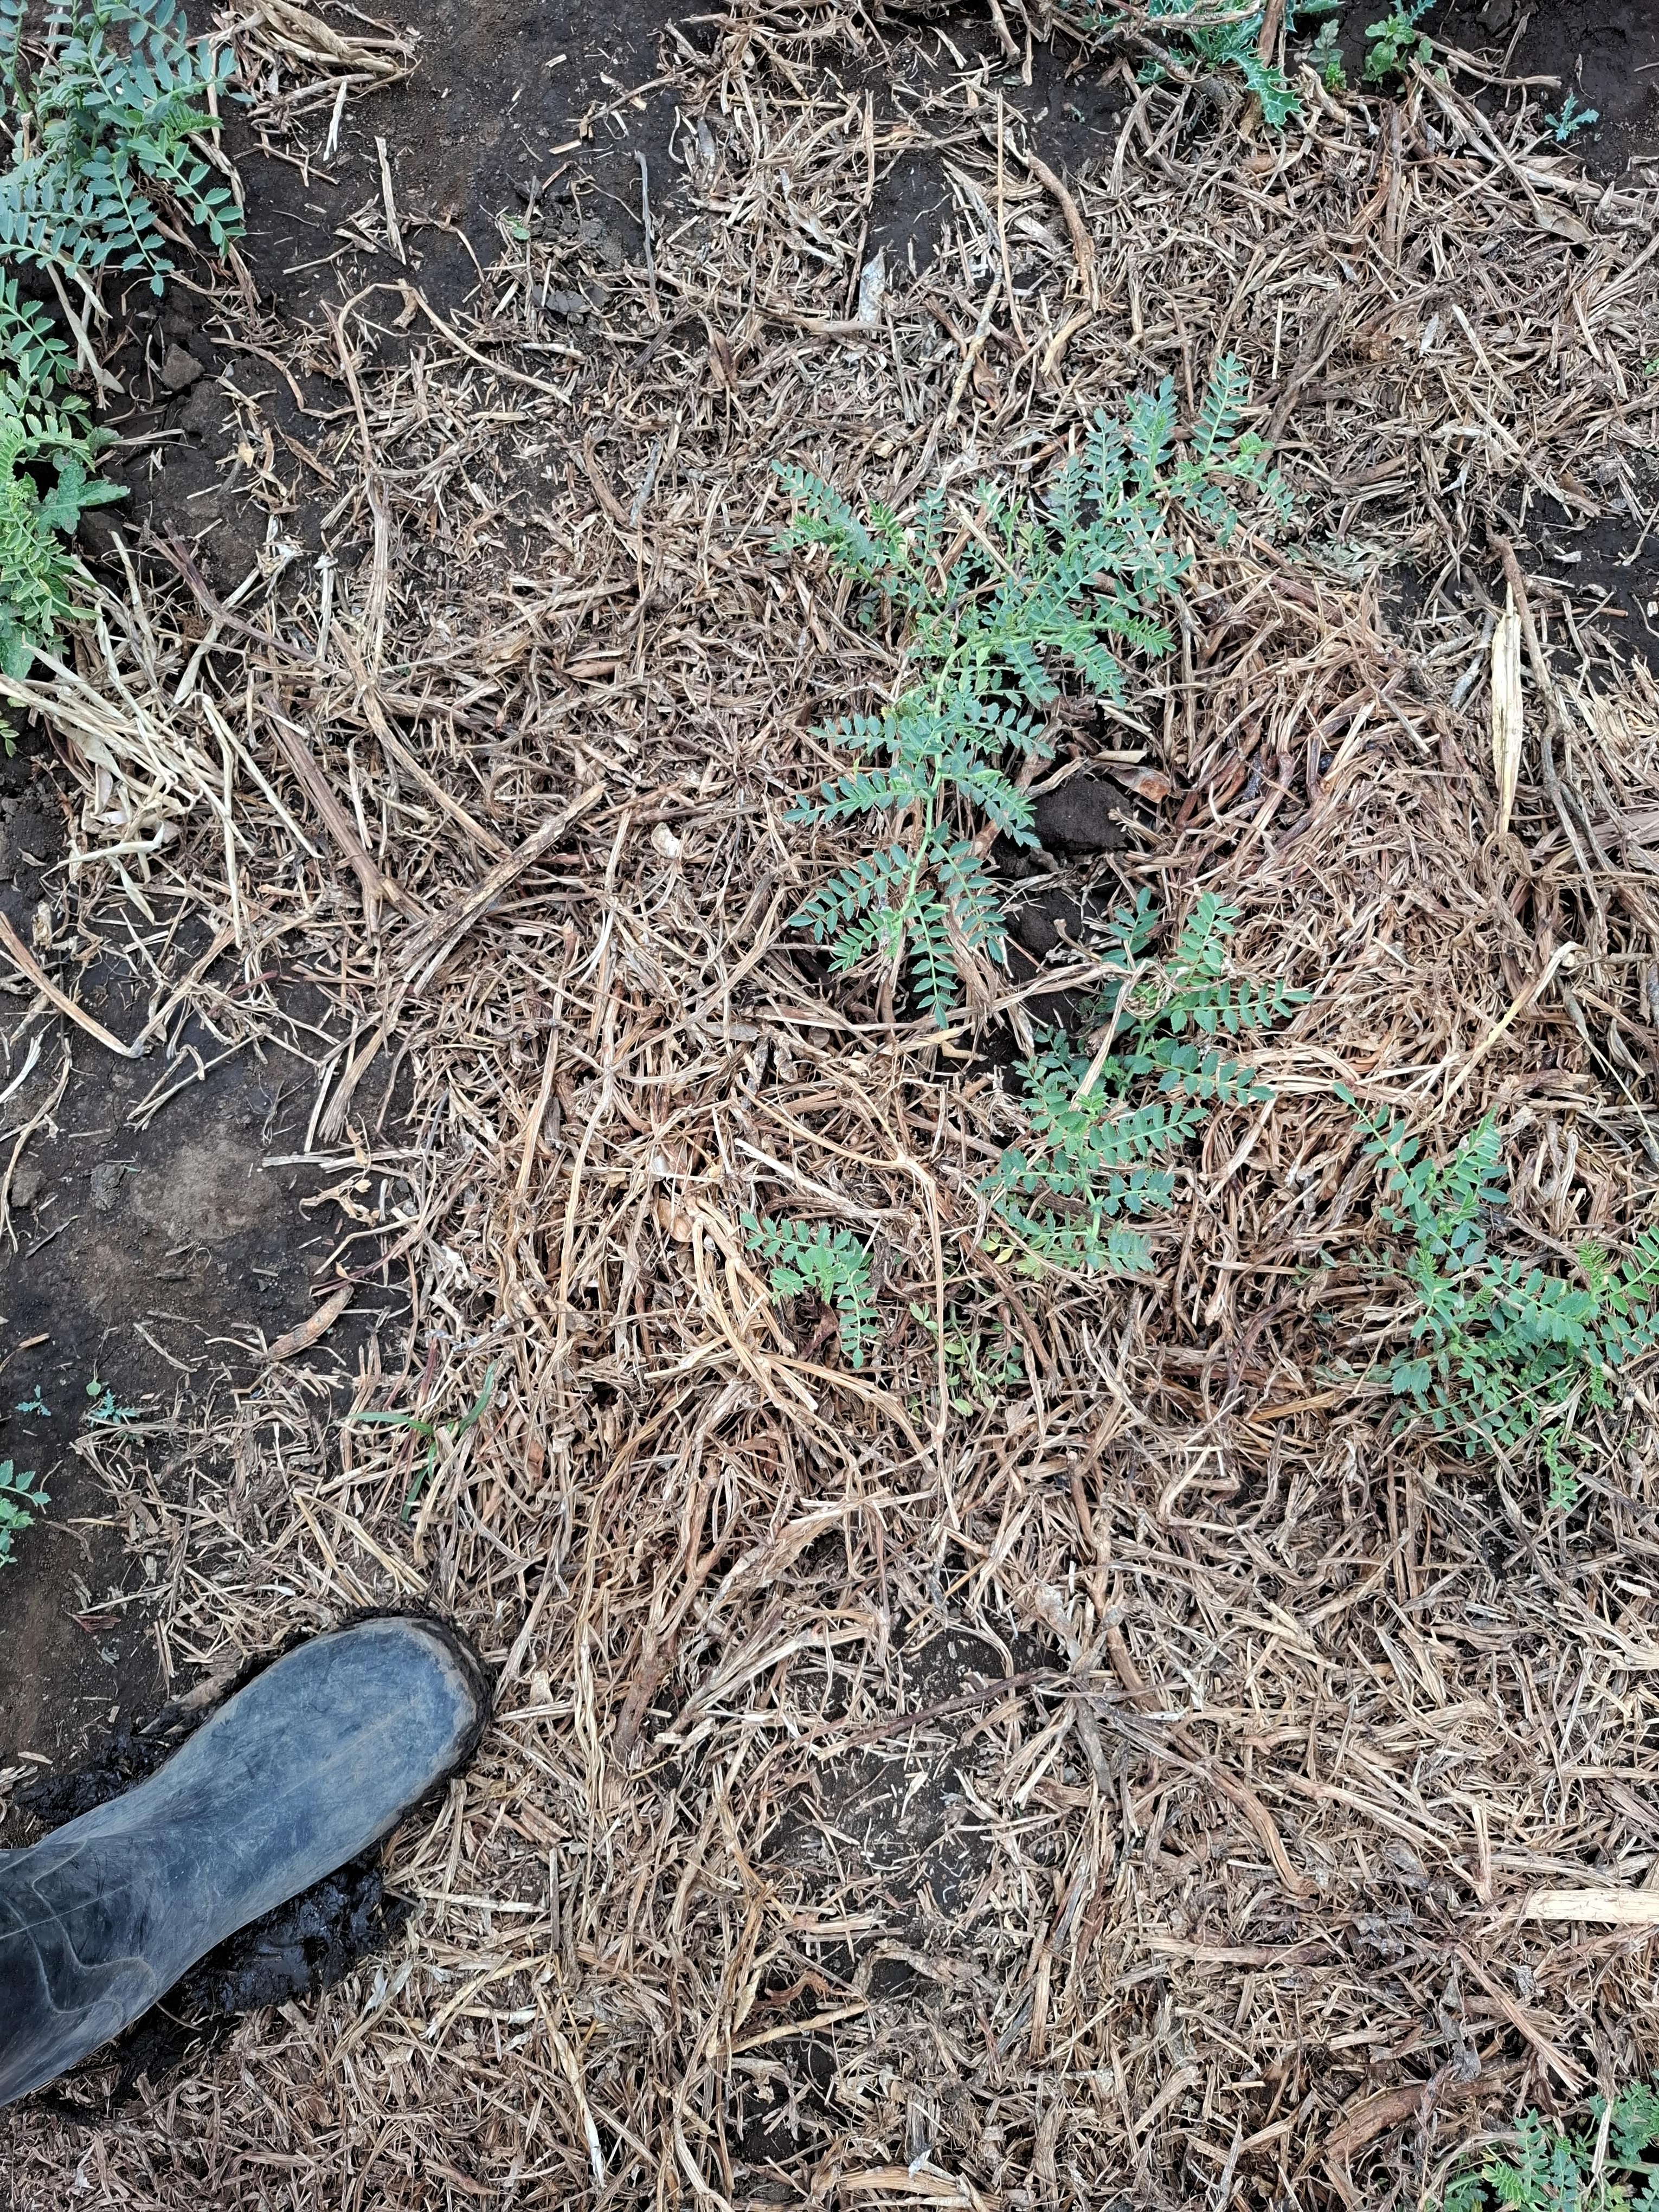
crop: chickpea
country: Tanzania
